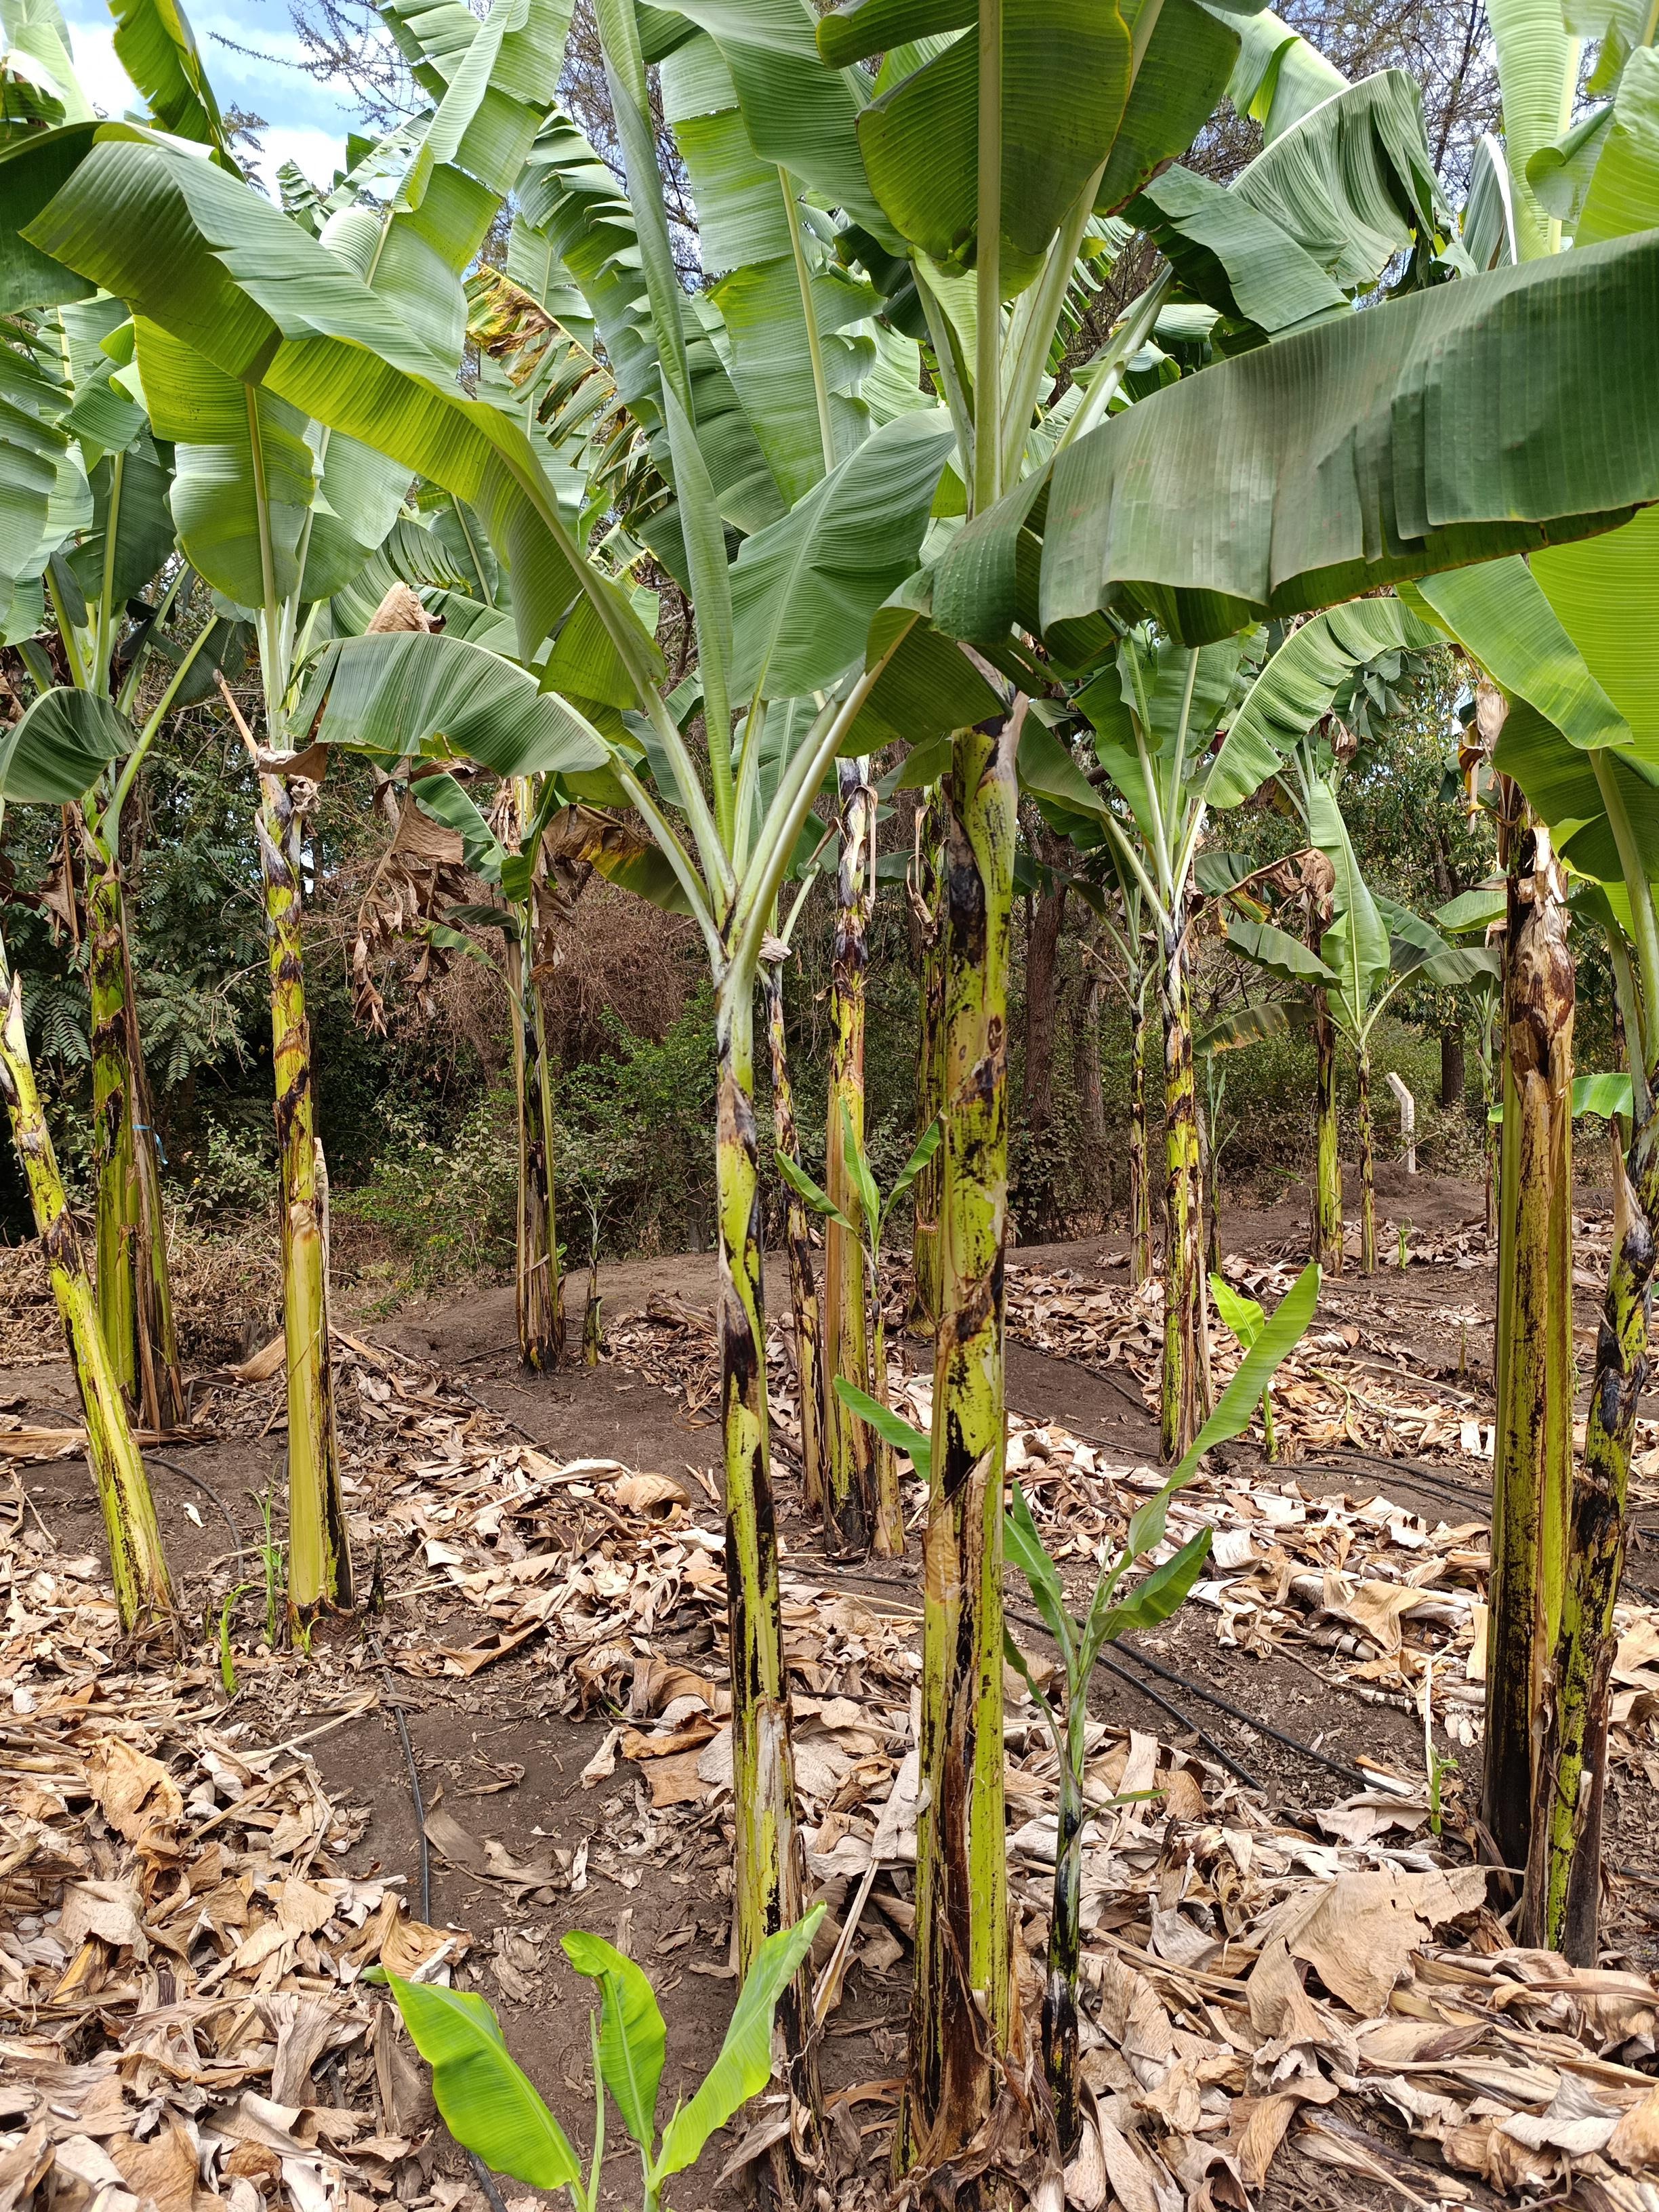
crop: banana
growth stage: vegetative
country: Tanzania
